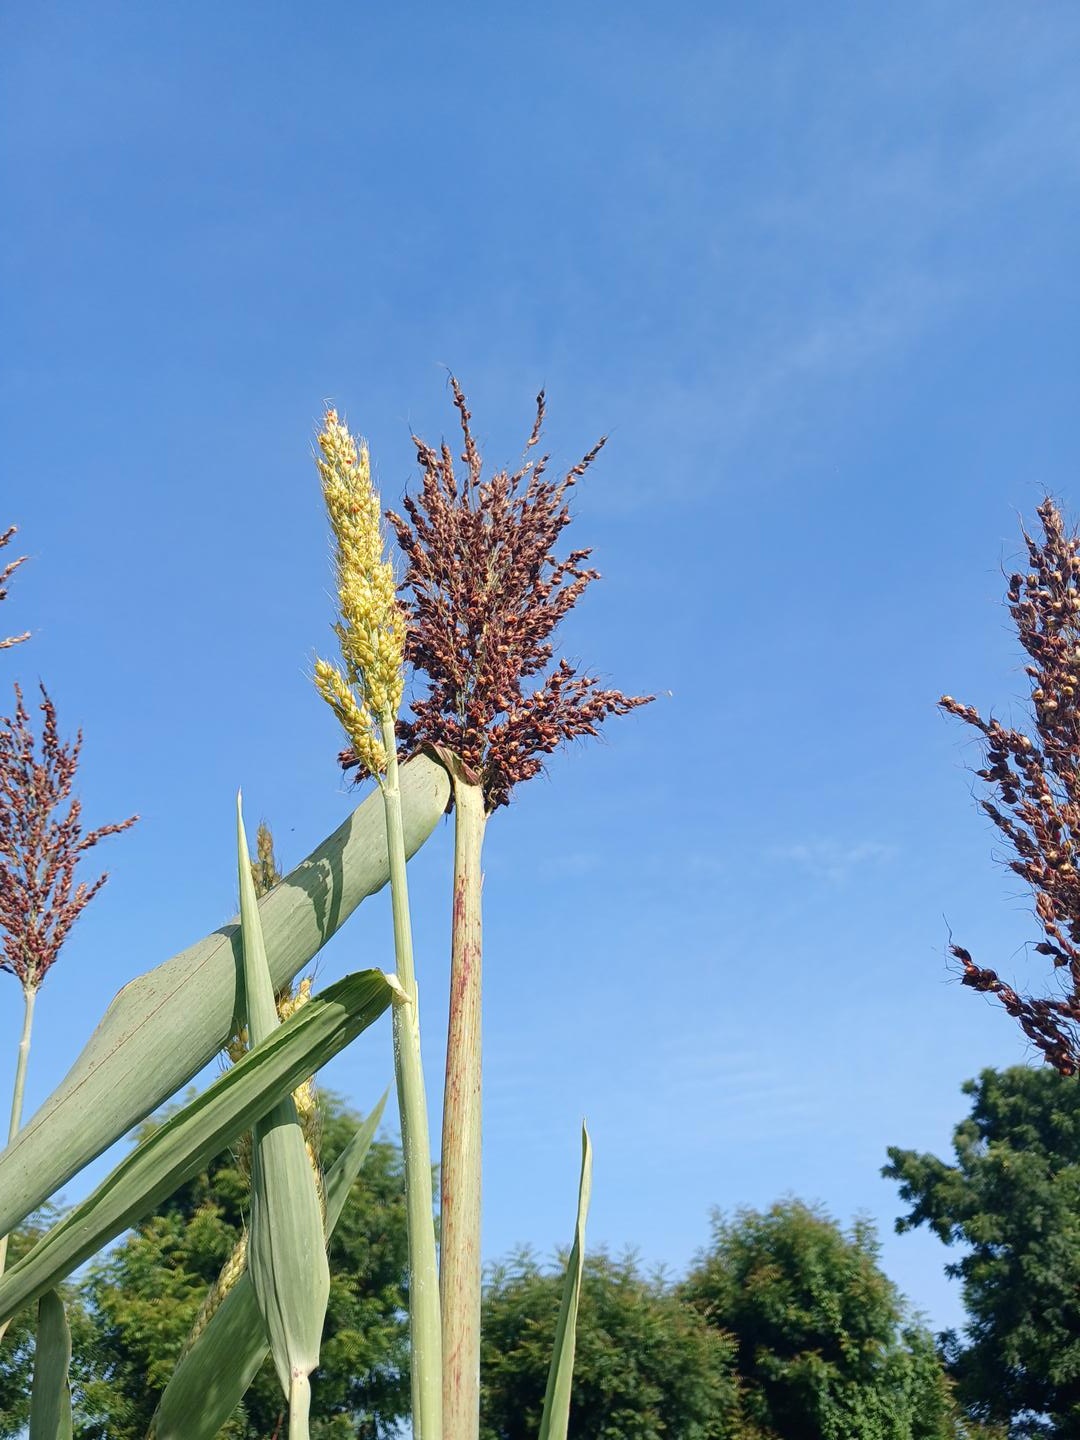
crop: sorghum
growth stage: filling grain
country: Senegal
